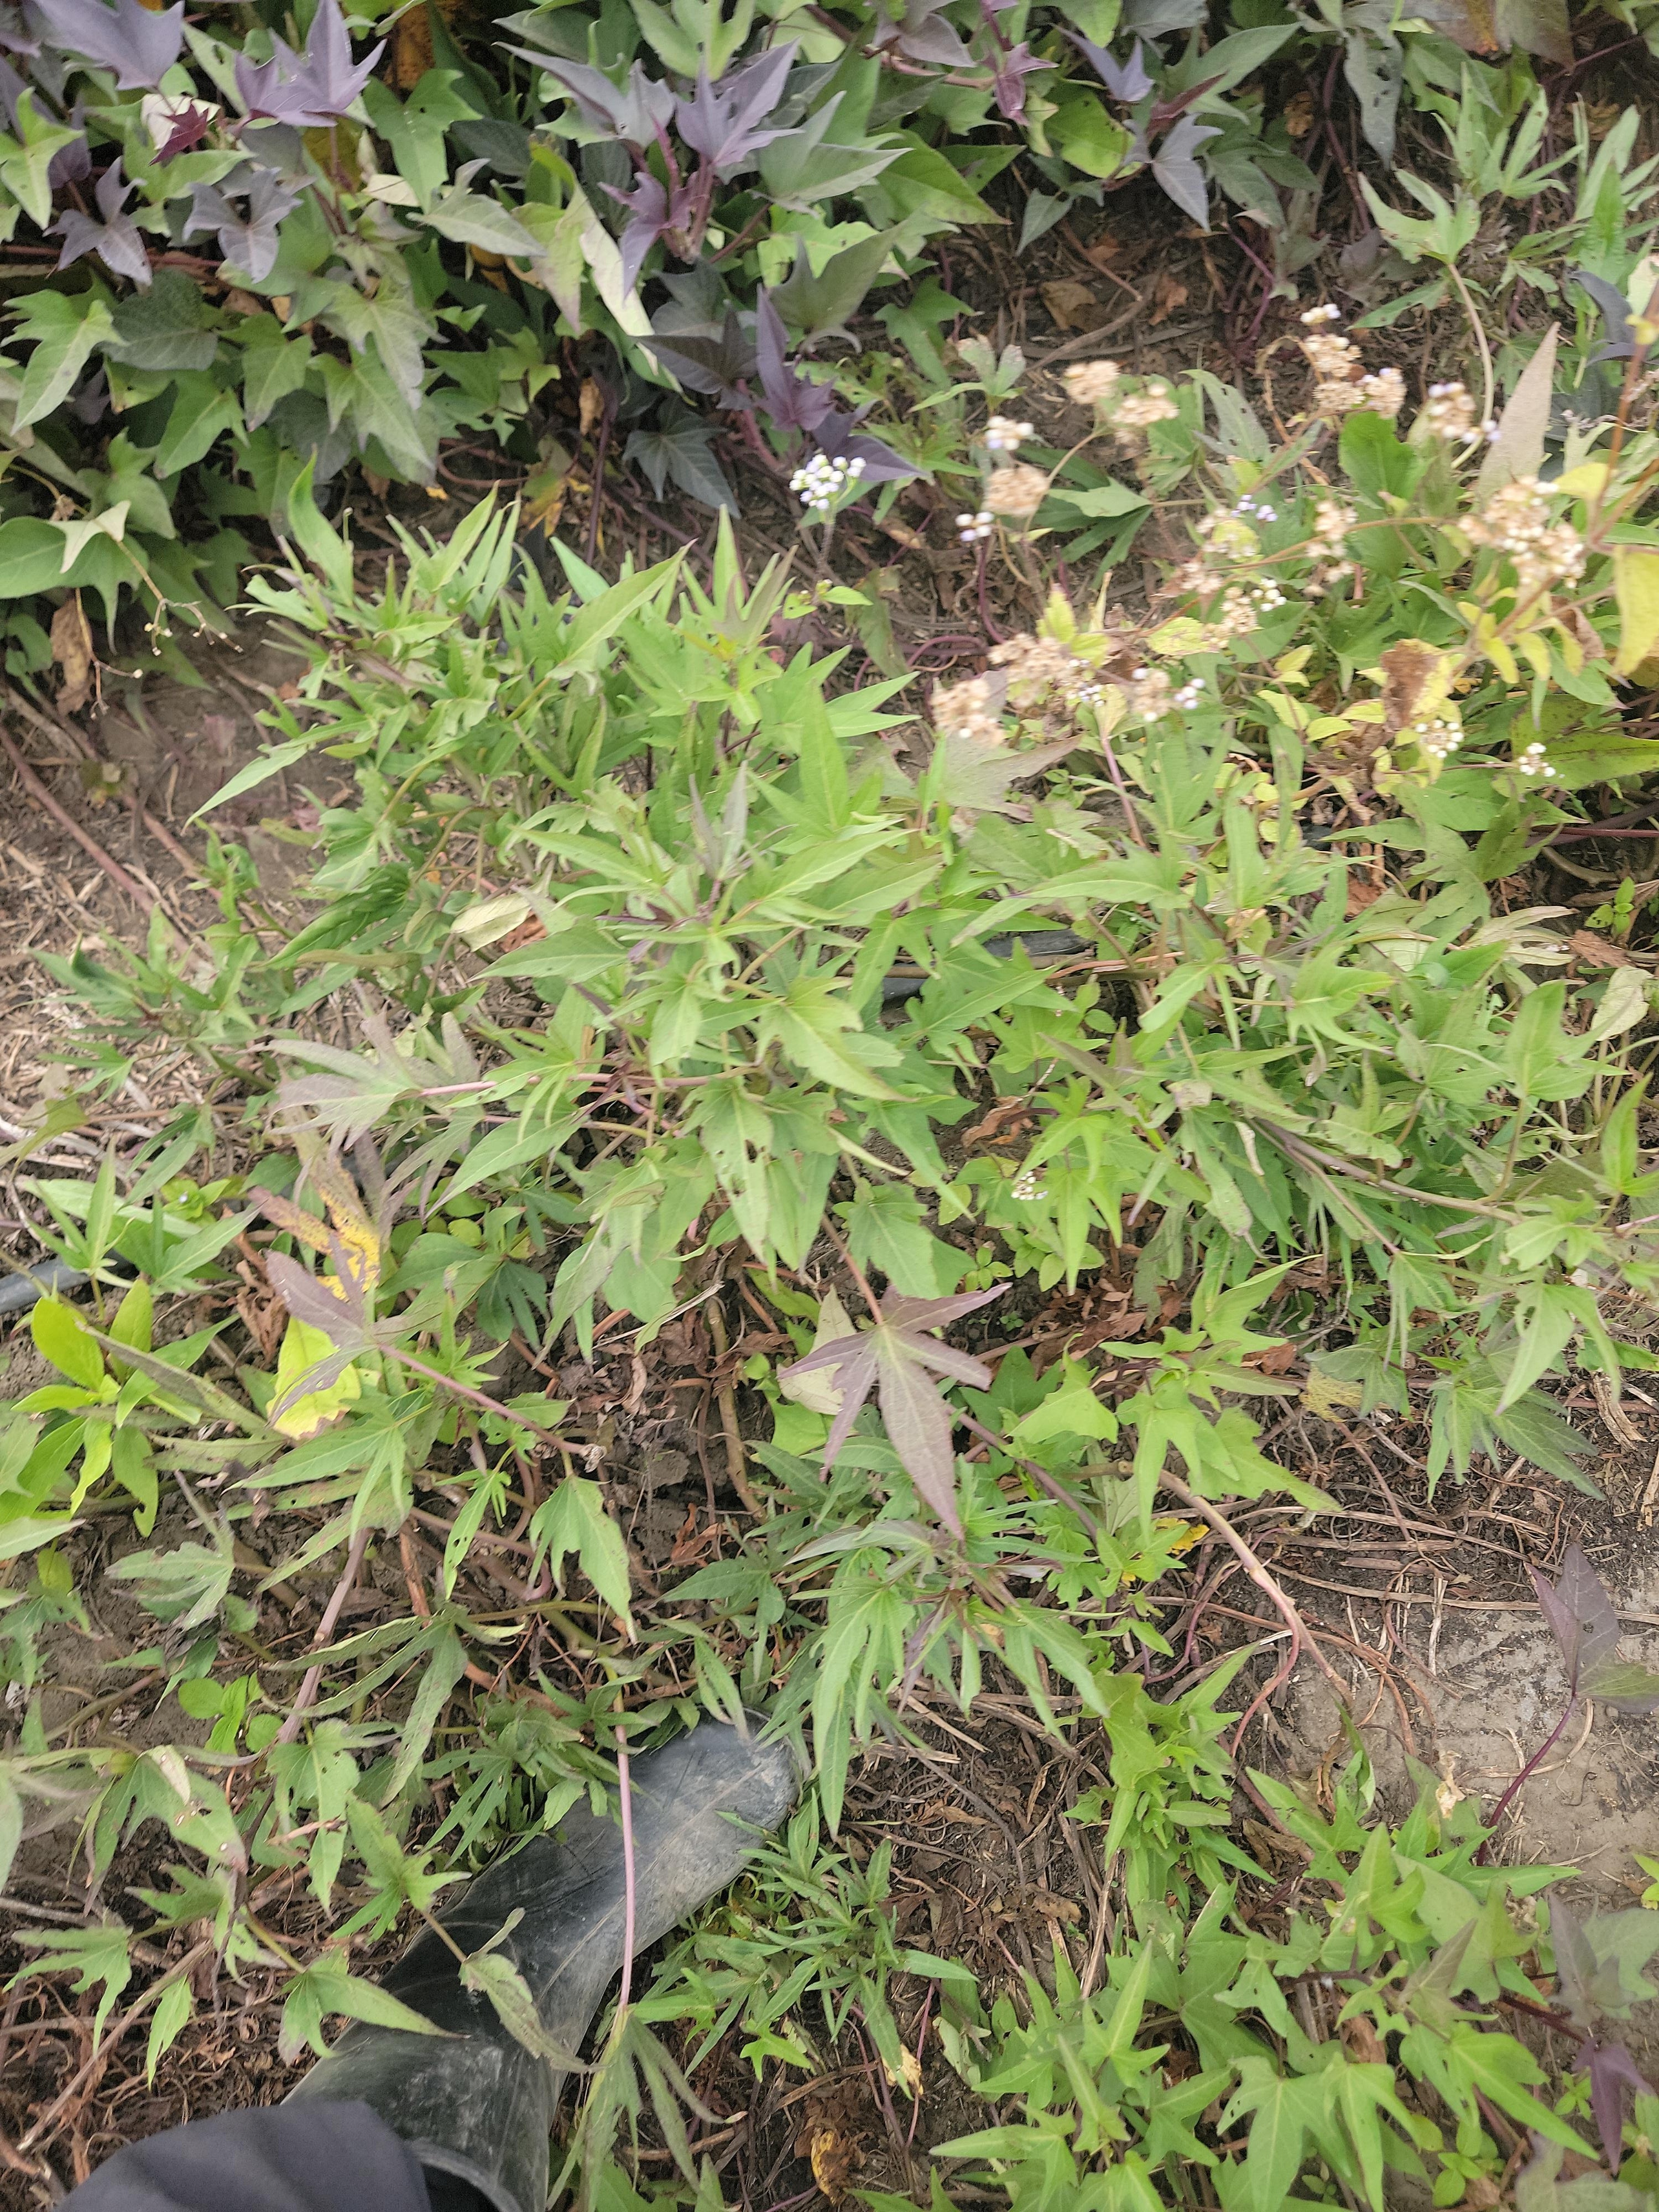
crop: sweet potato
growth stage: flowering
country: Tanzania
